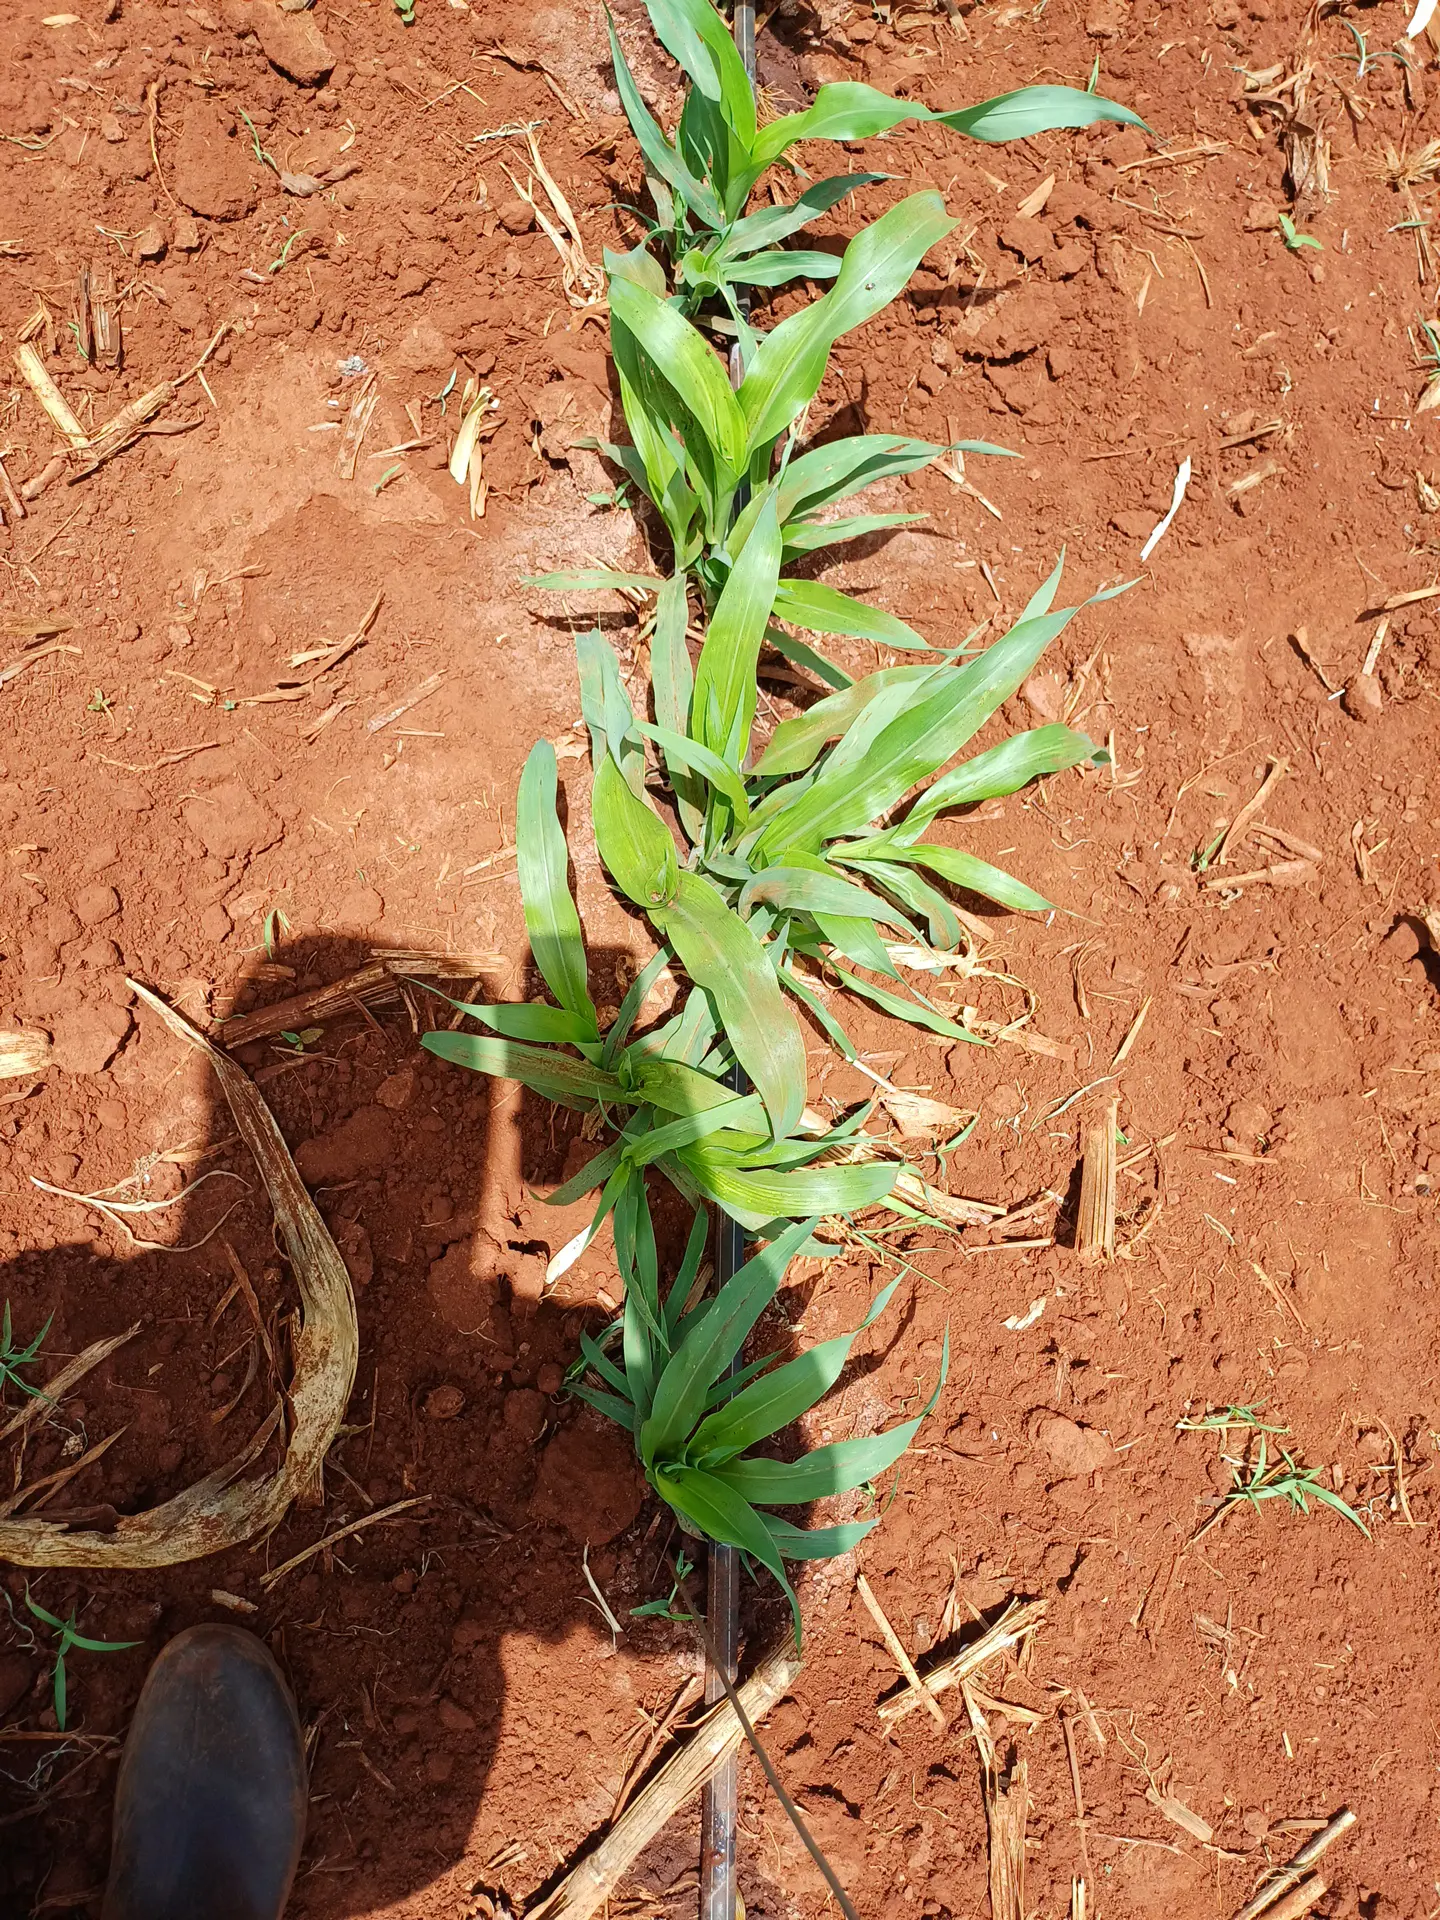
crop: sorghum
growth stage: vegetative
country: Kenya
